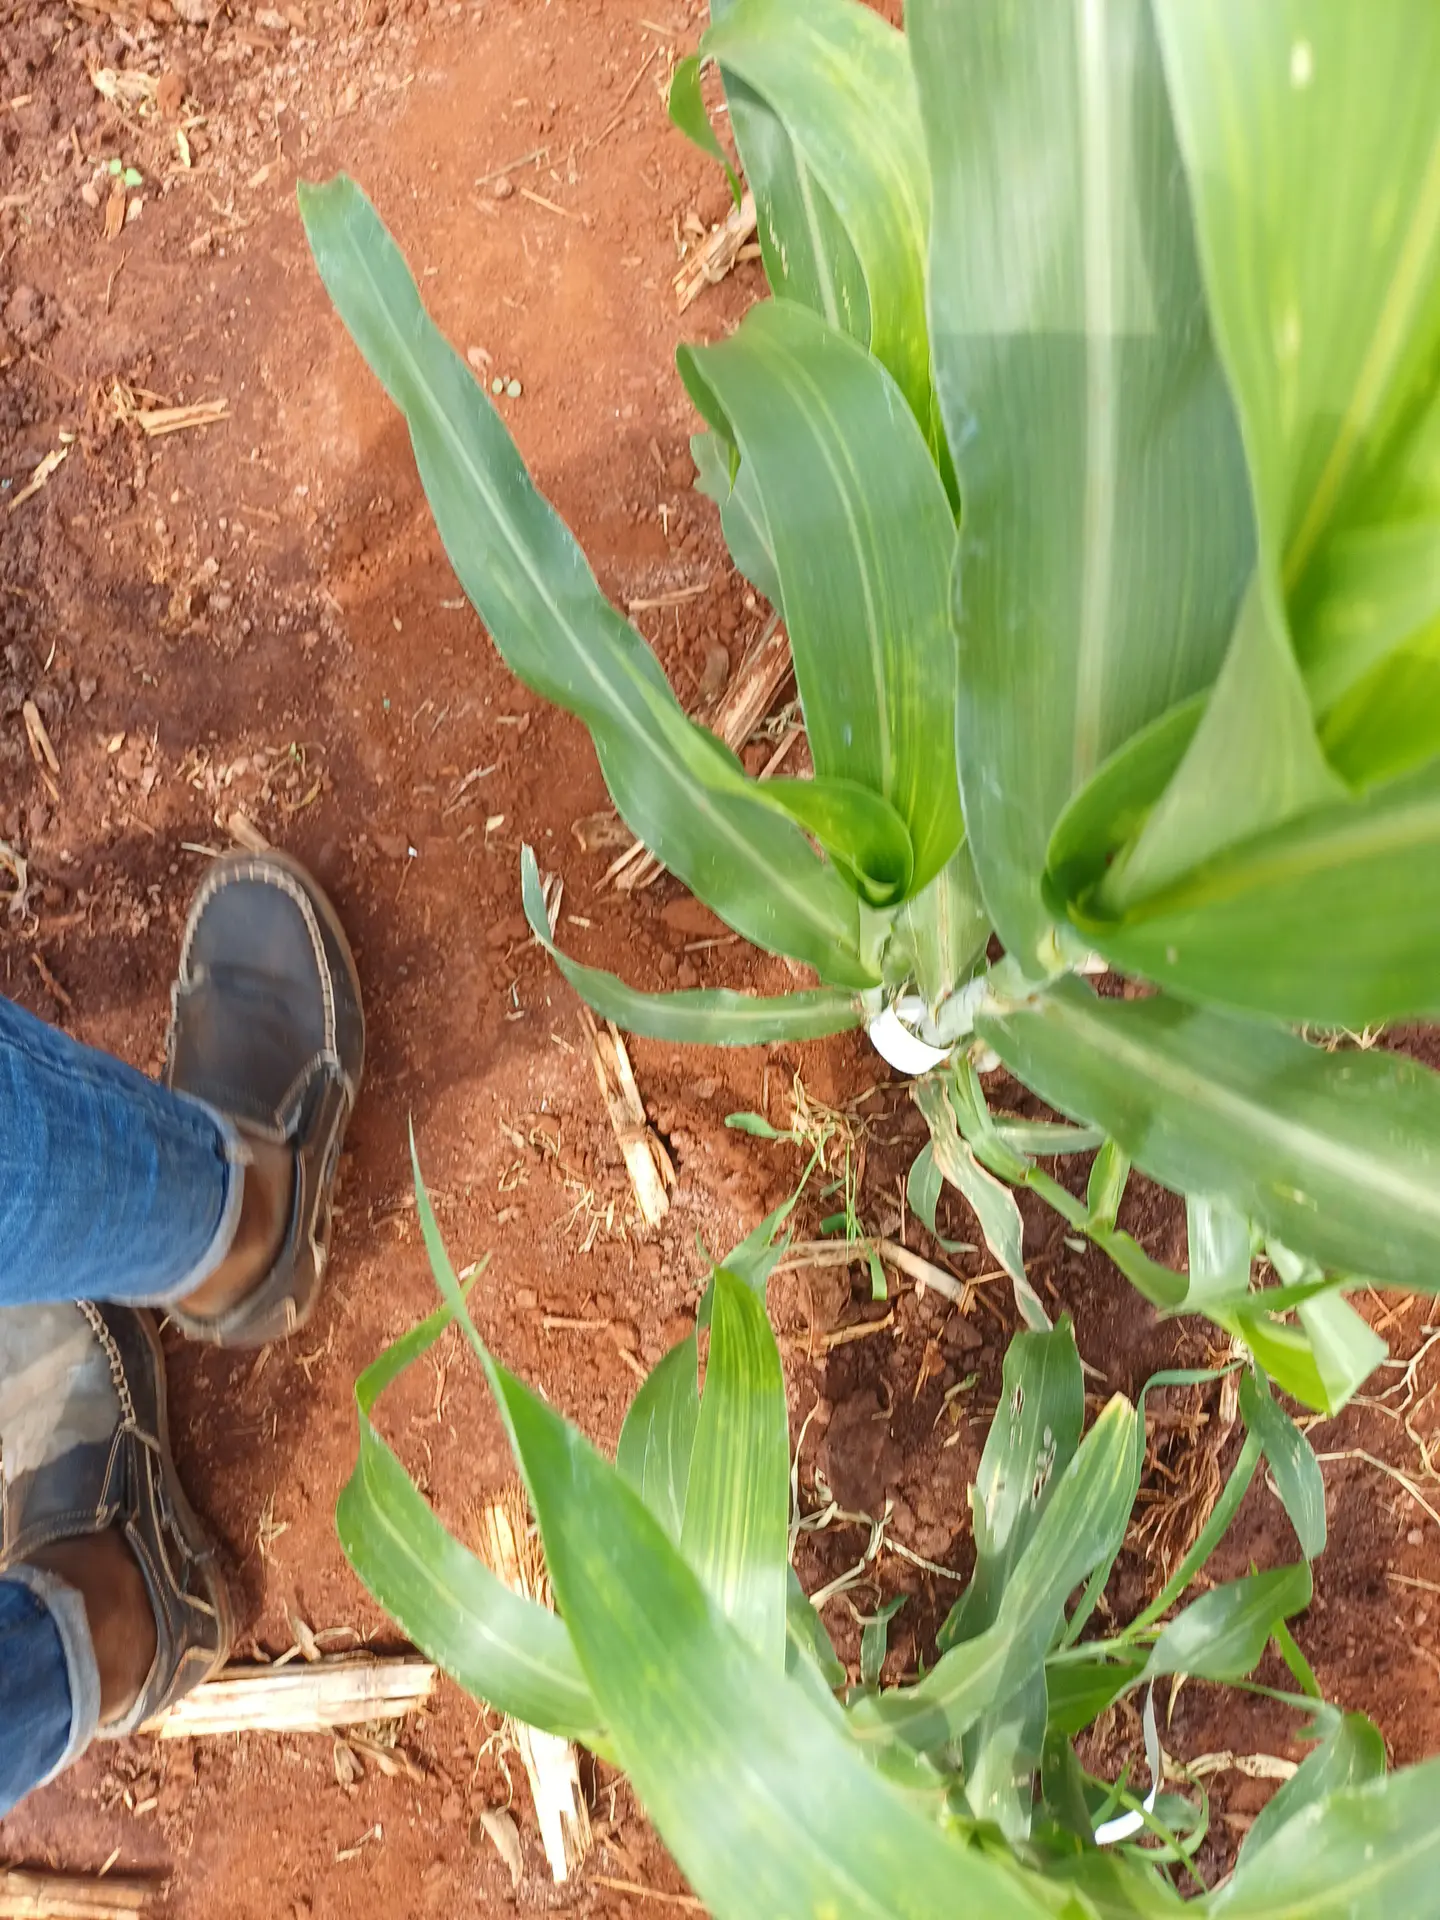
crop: sorghum
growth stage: vegetative
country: Kenya
